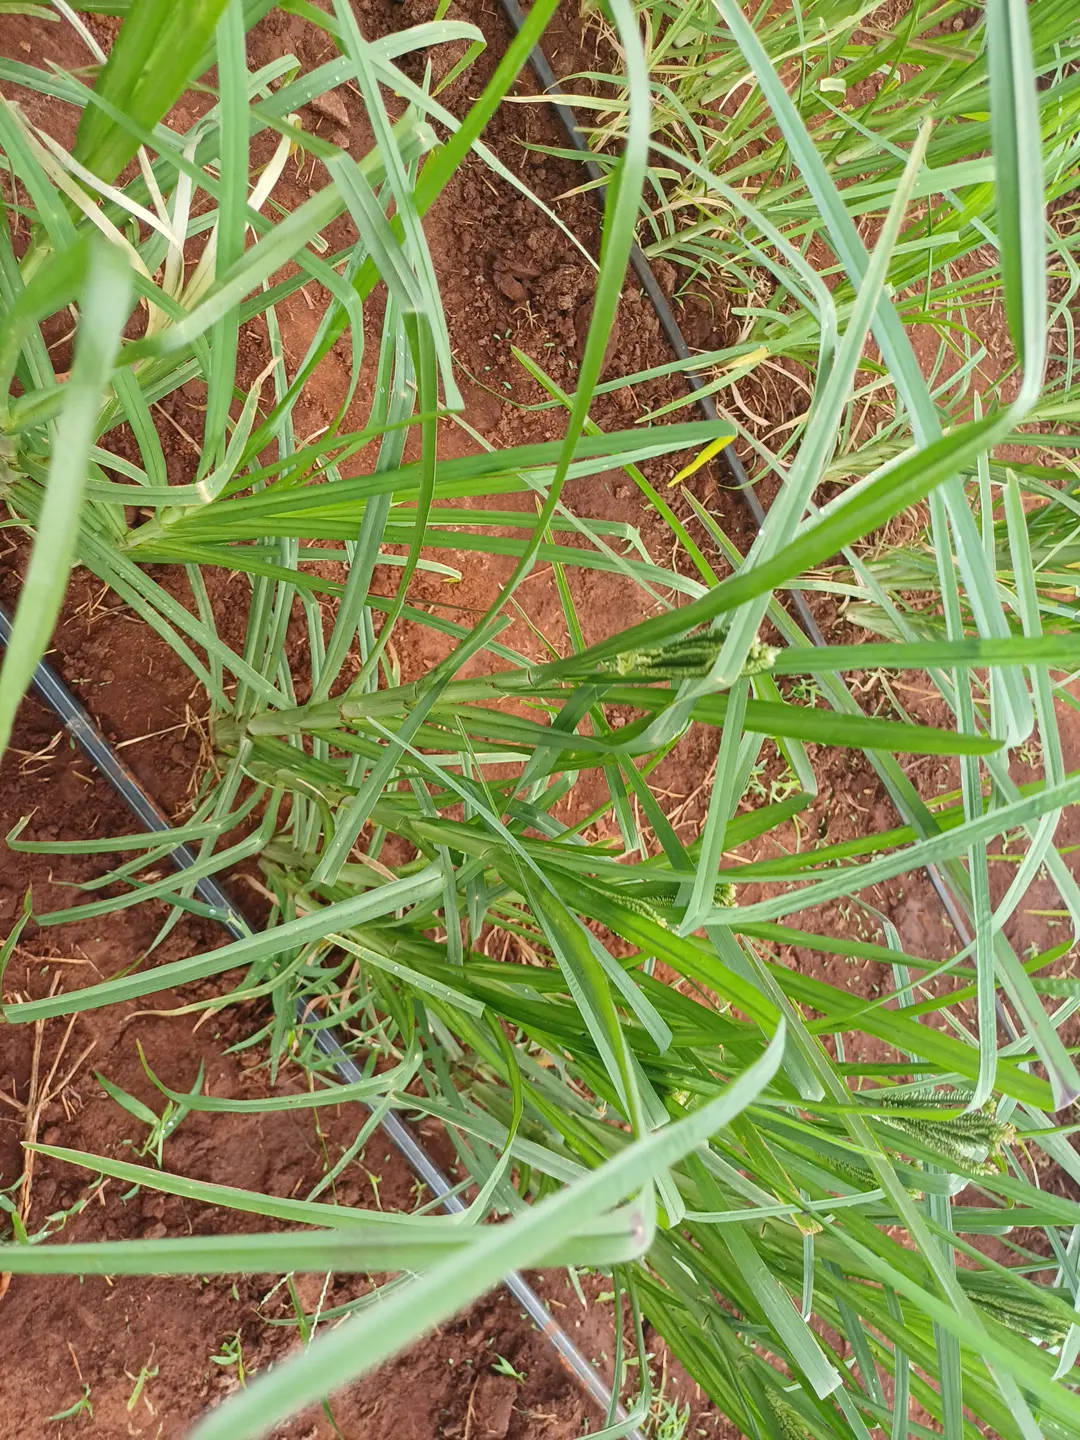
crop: finger millet
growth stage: flowering
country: Kenya
